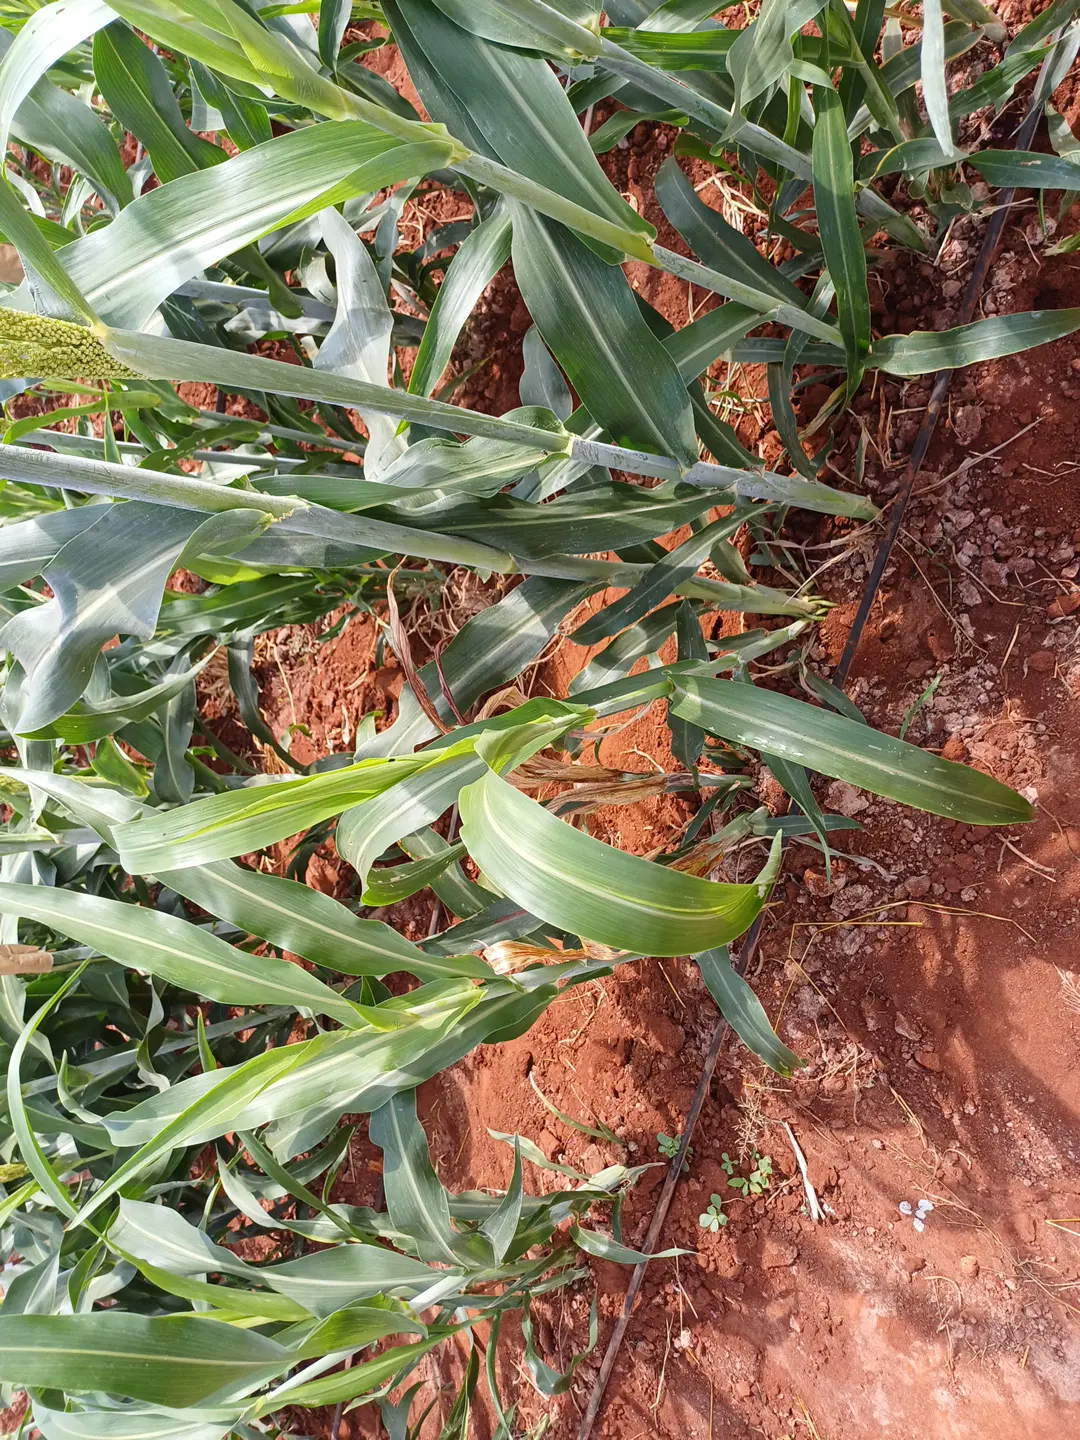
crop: sorghum
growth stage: heading tuber
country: Kenya
